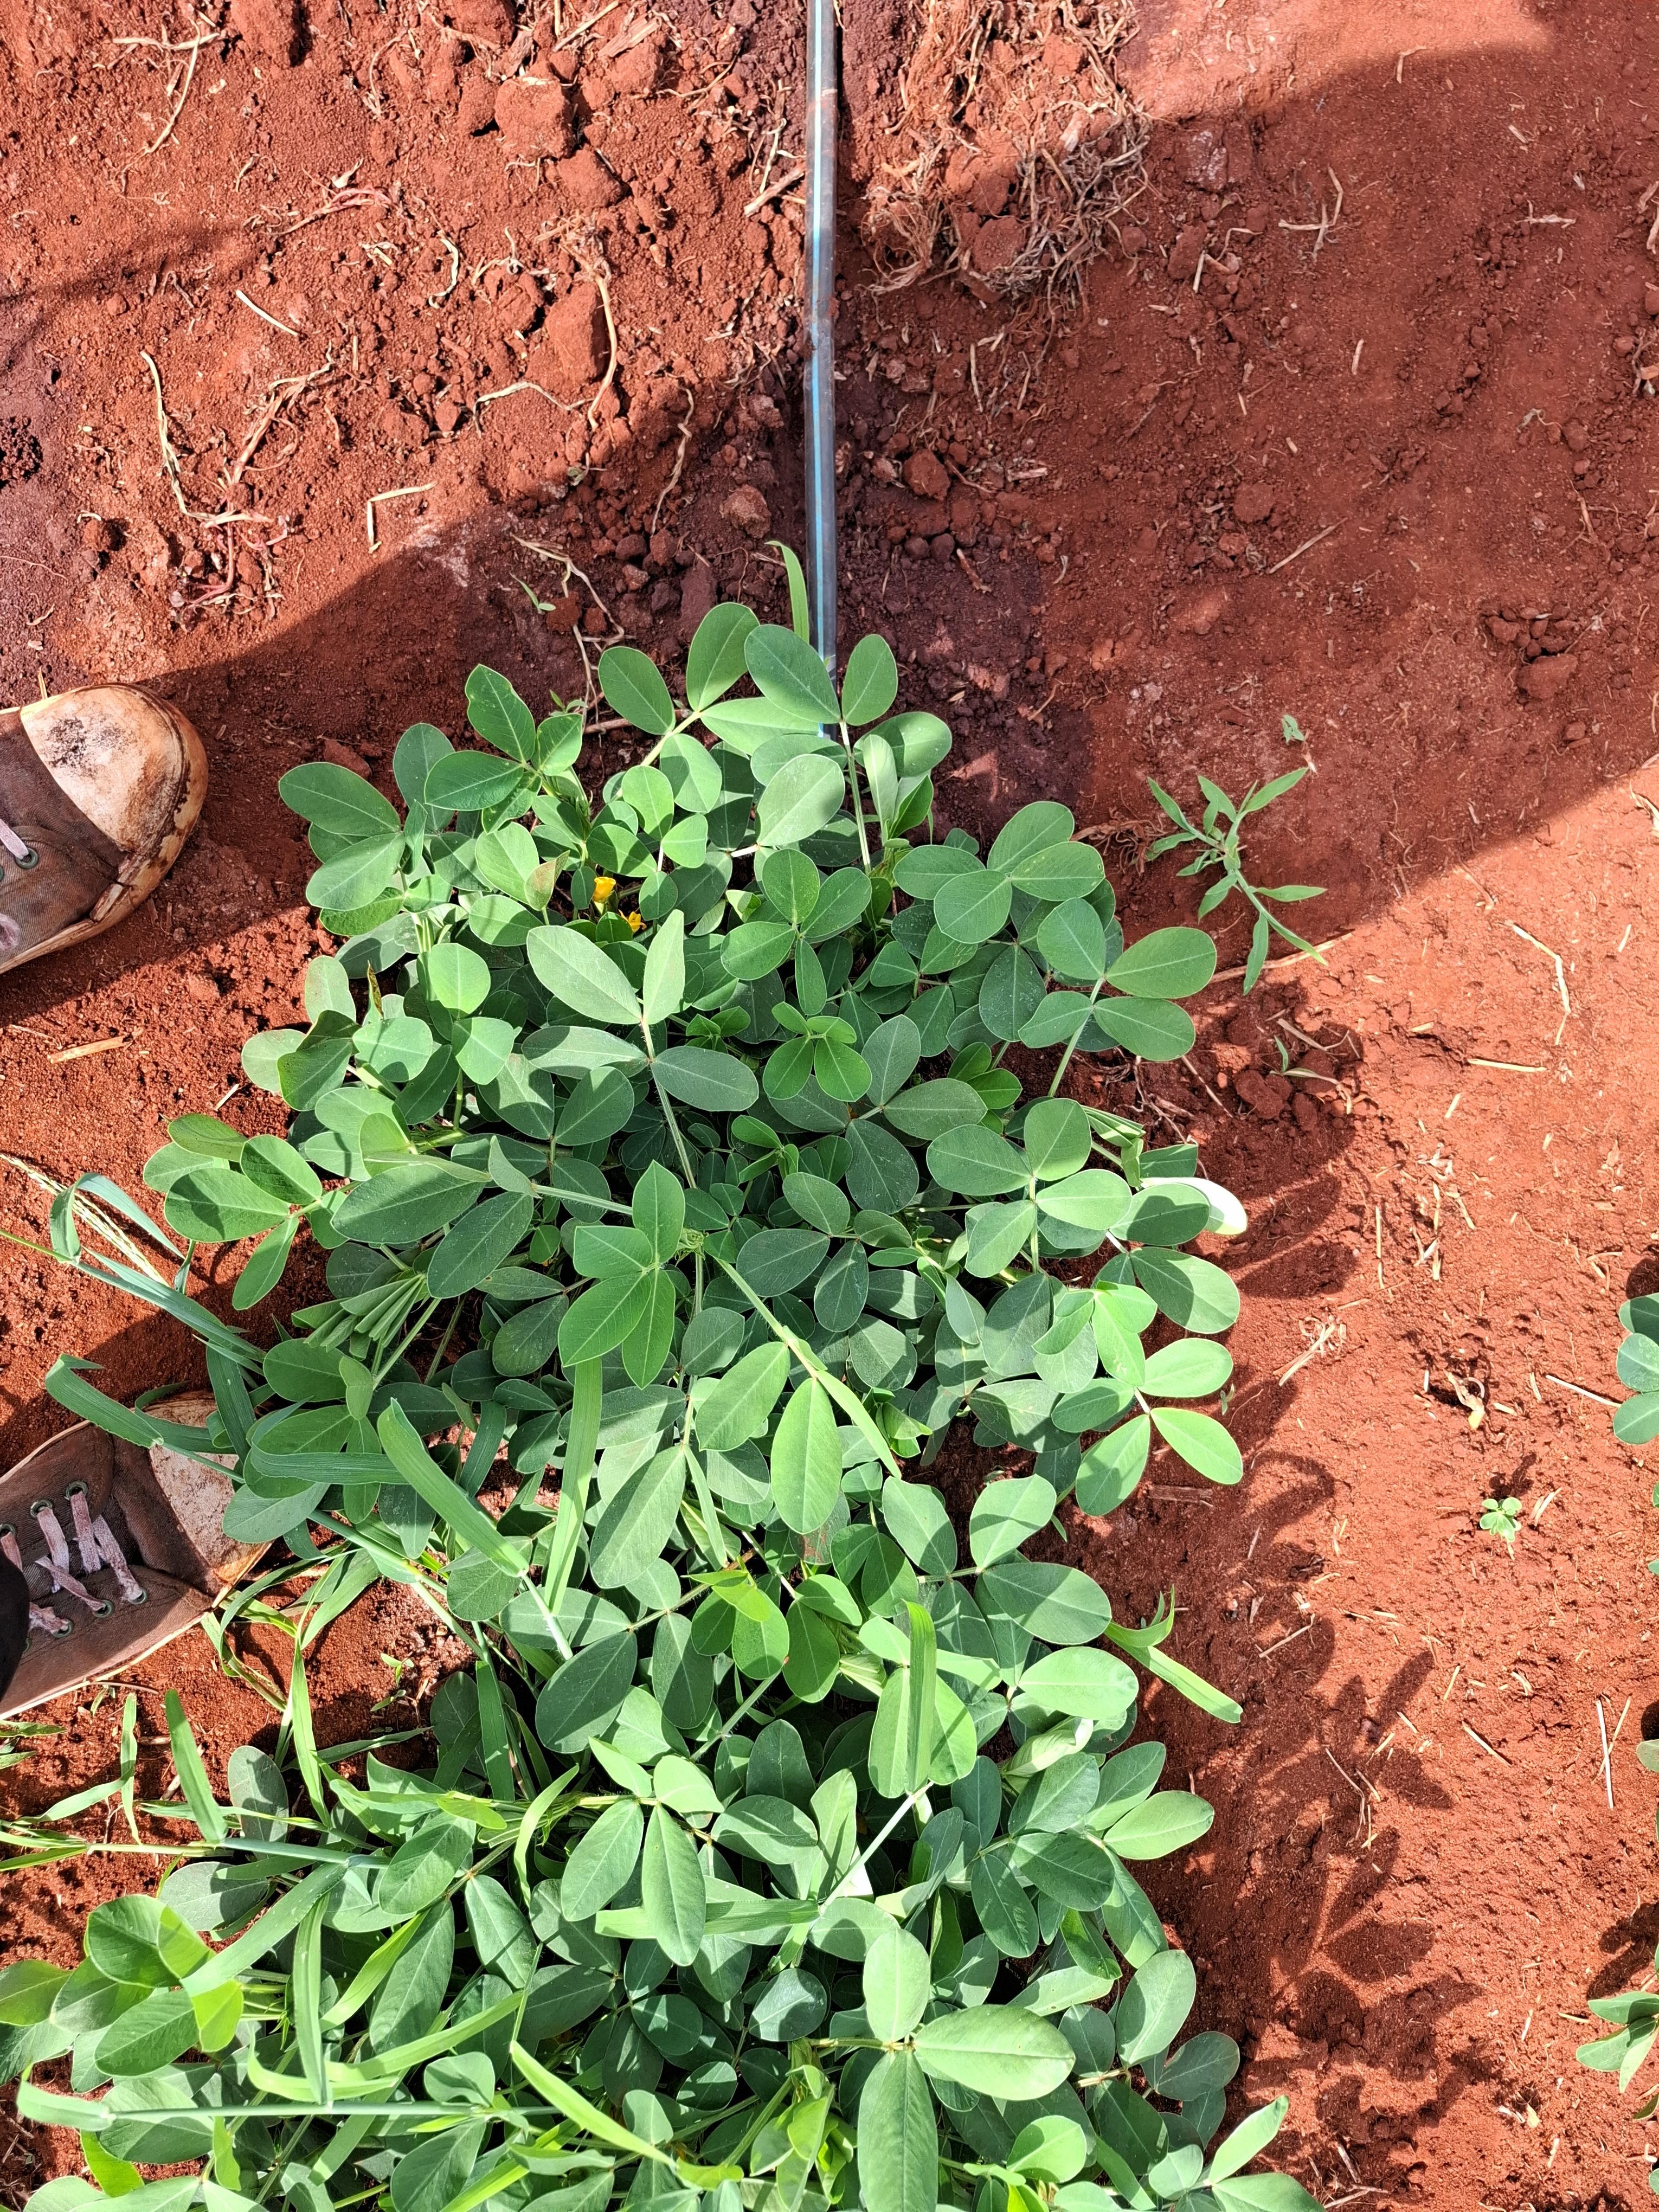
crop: groundnut
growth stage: flowering
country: Kenya
